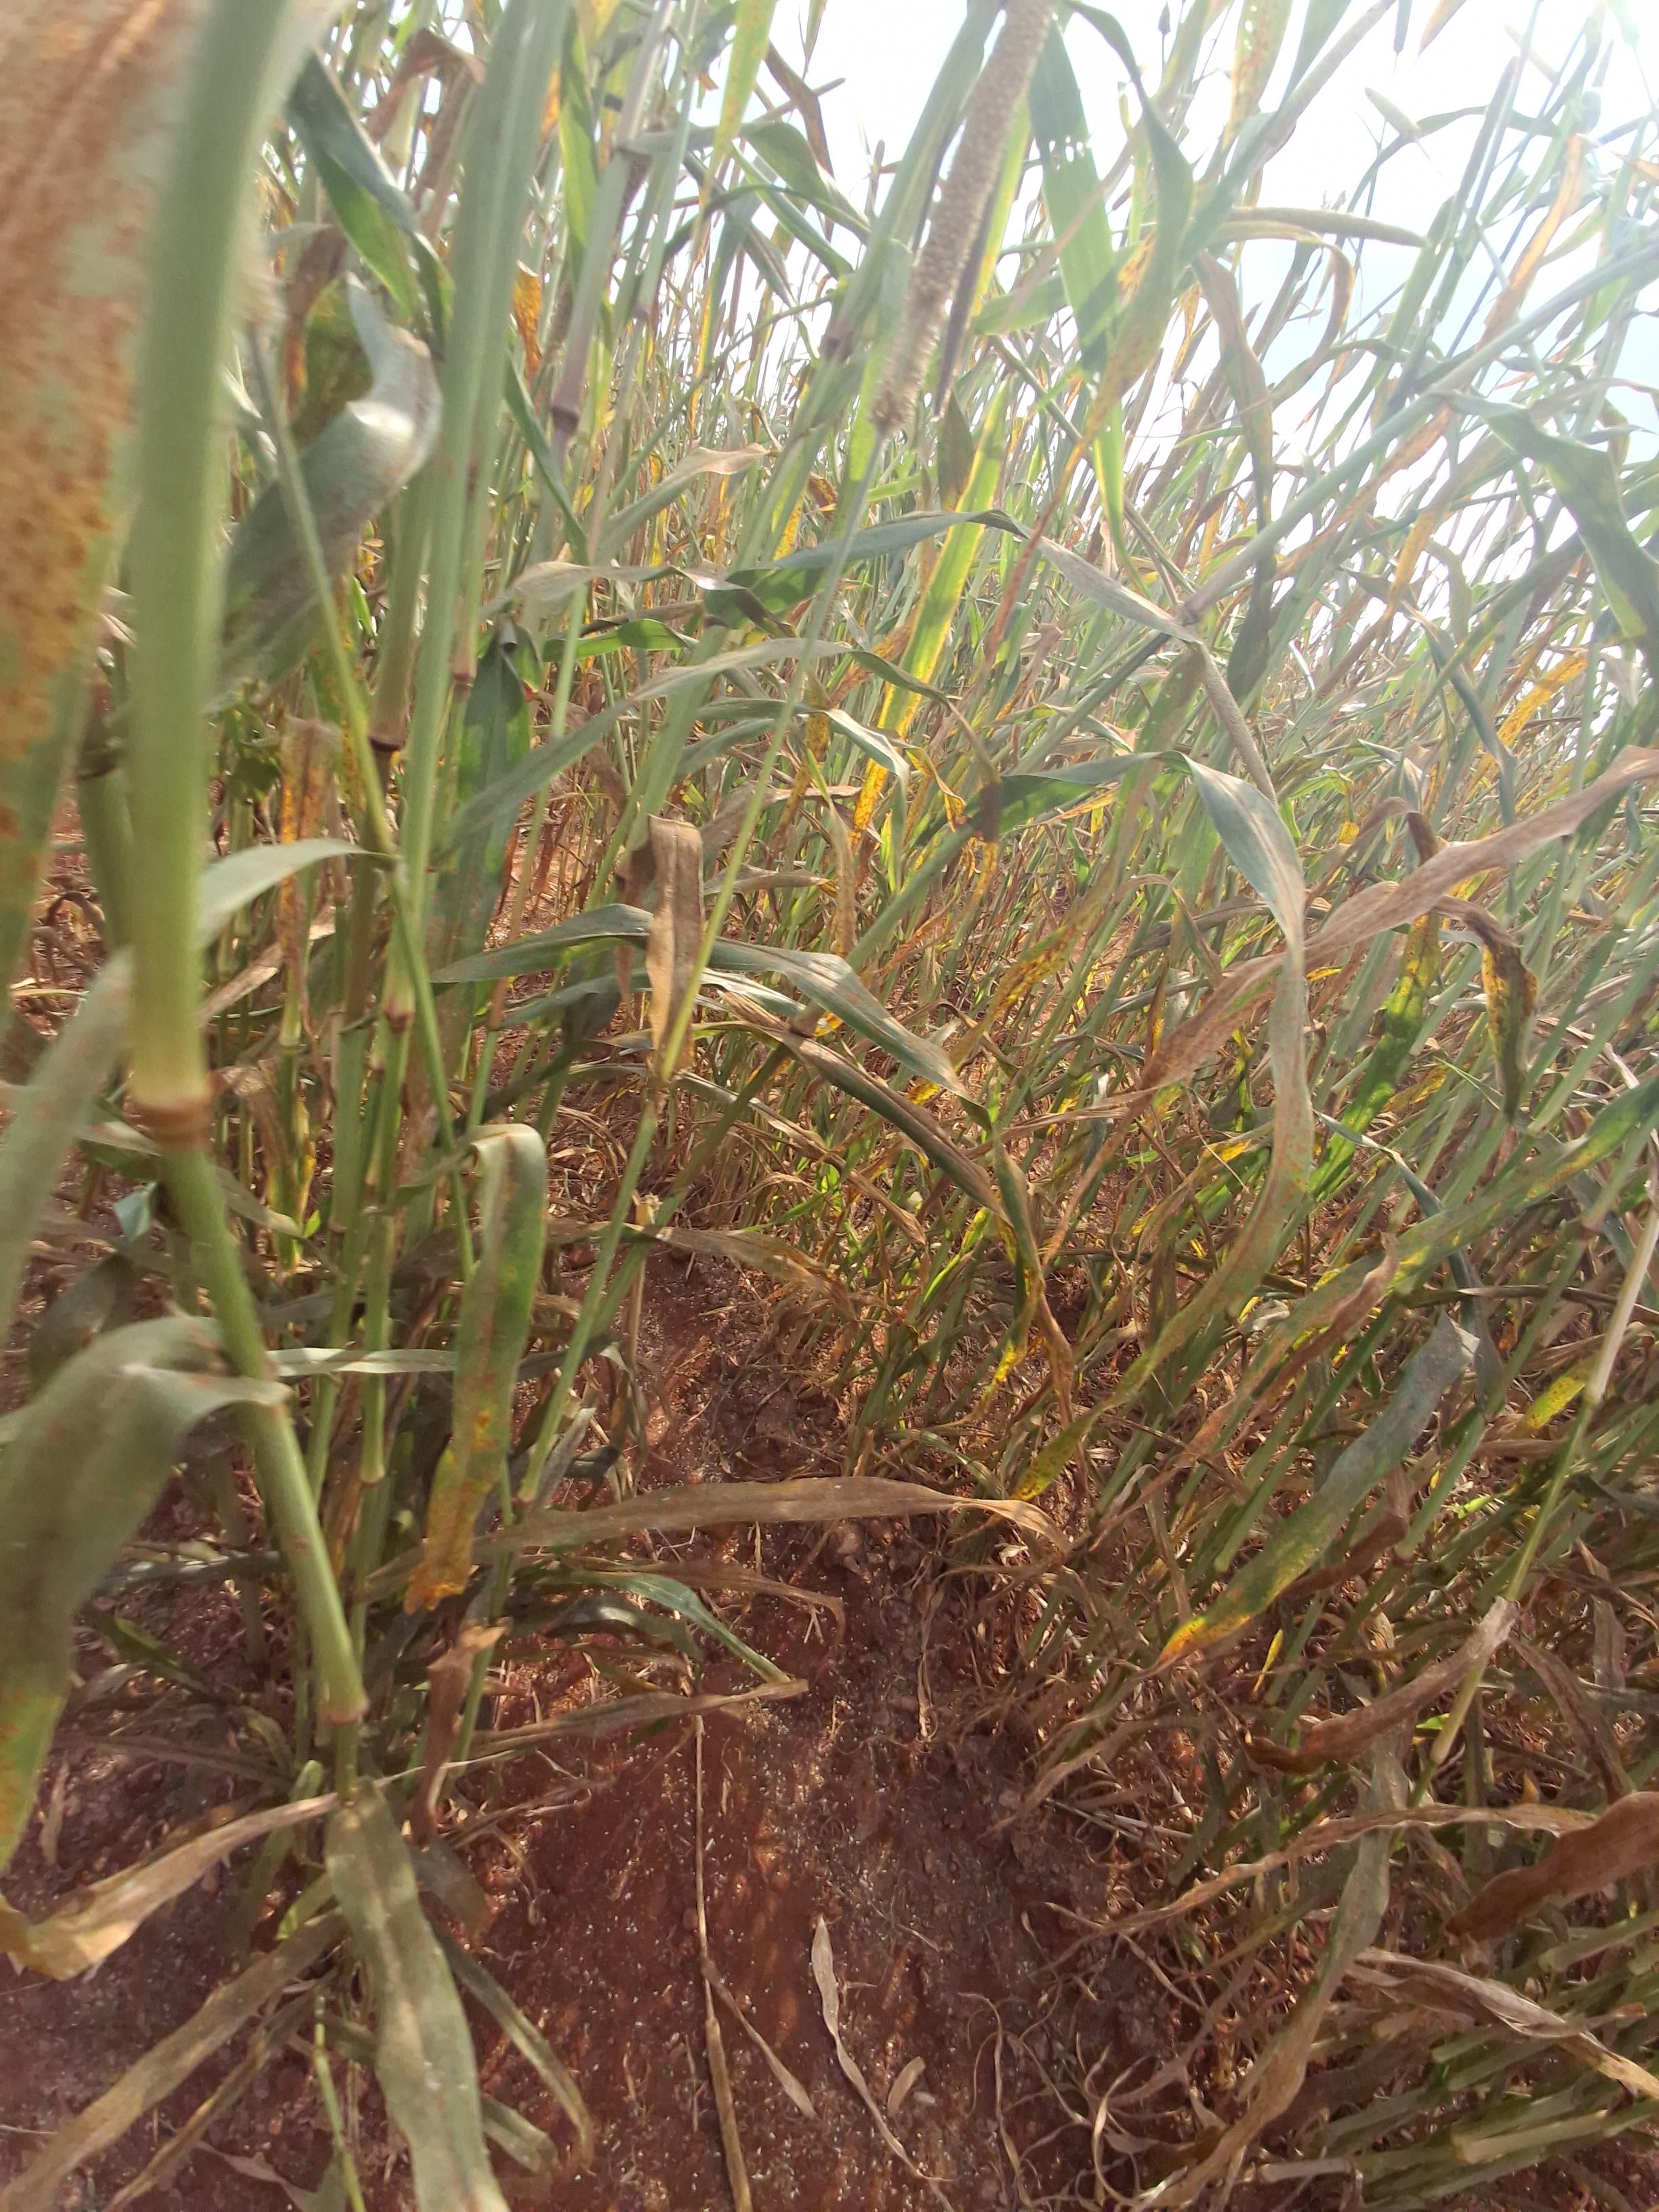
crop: pearl millet
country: Kenya
